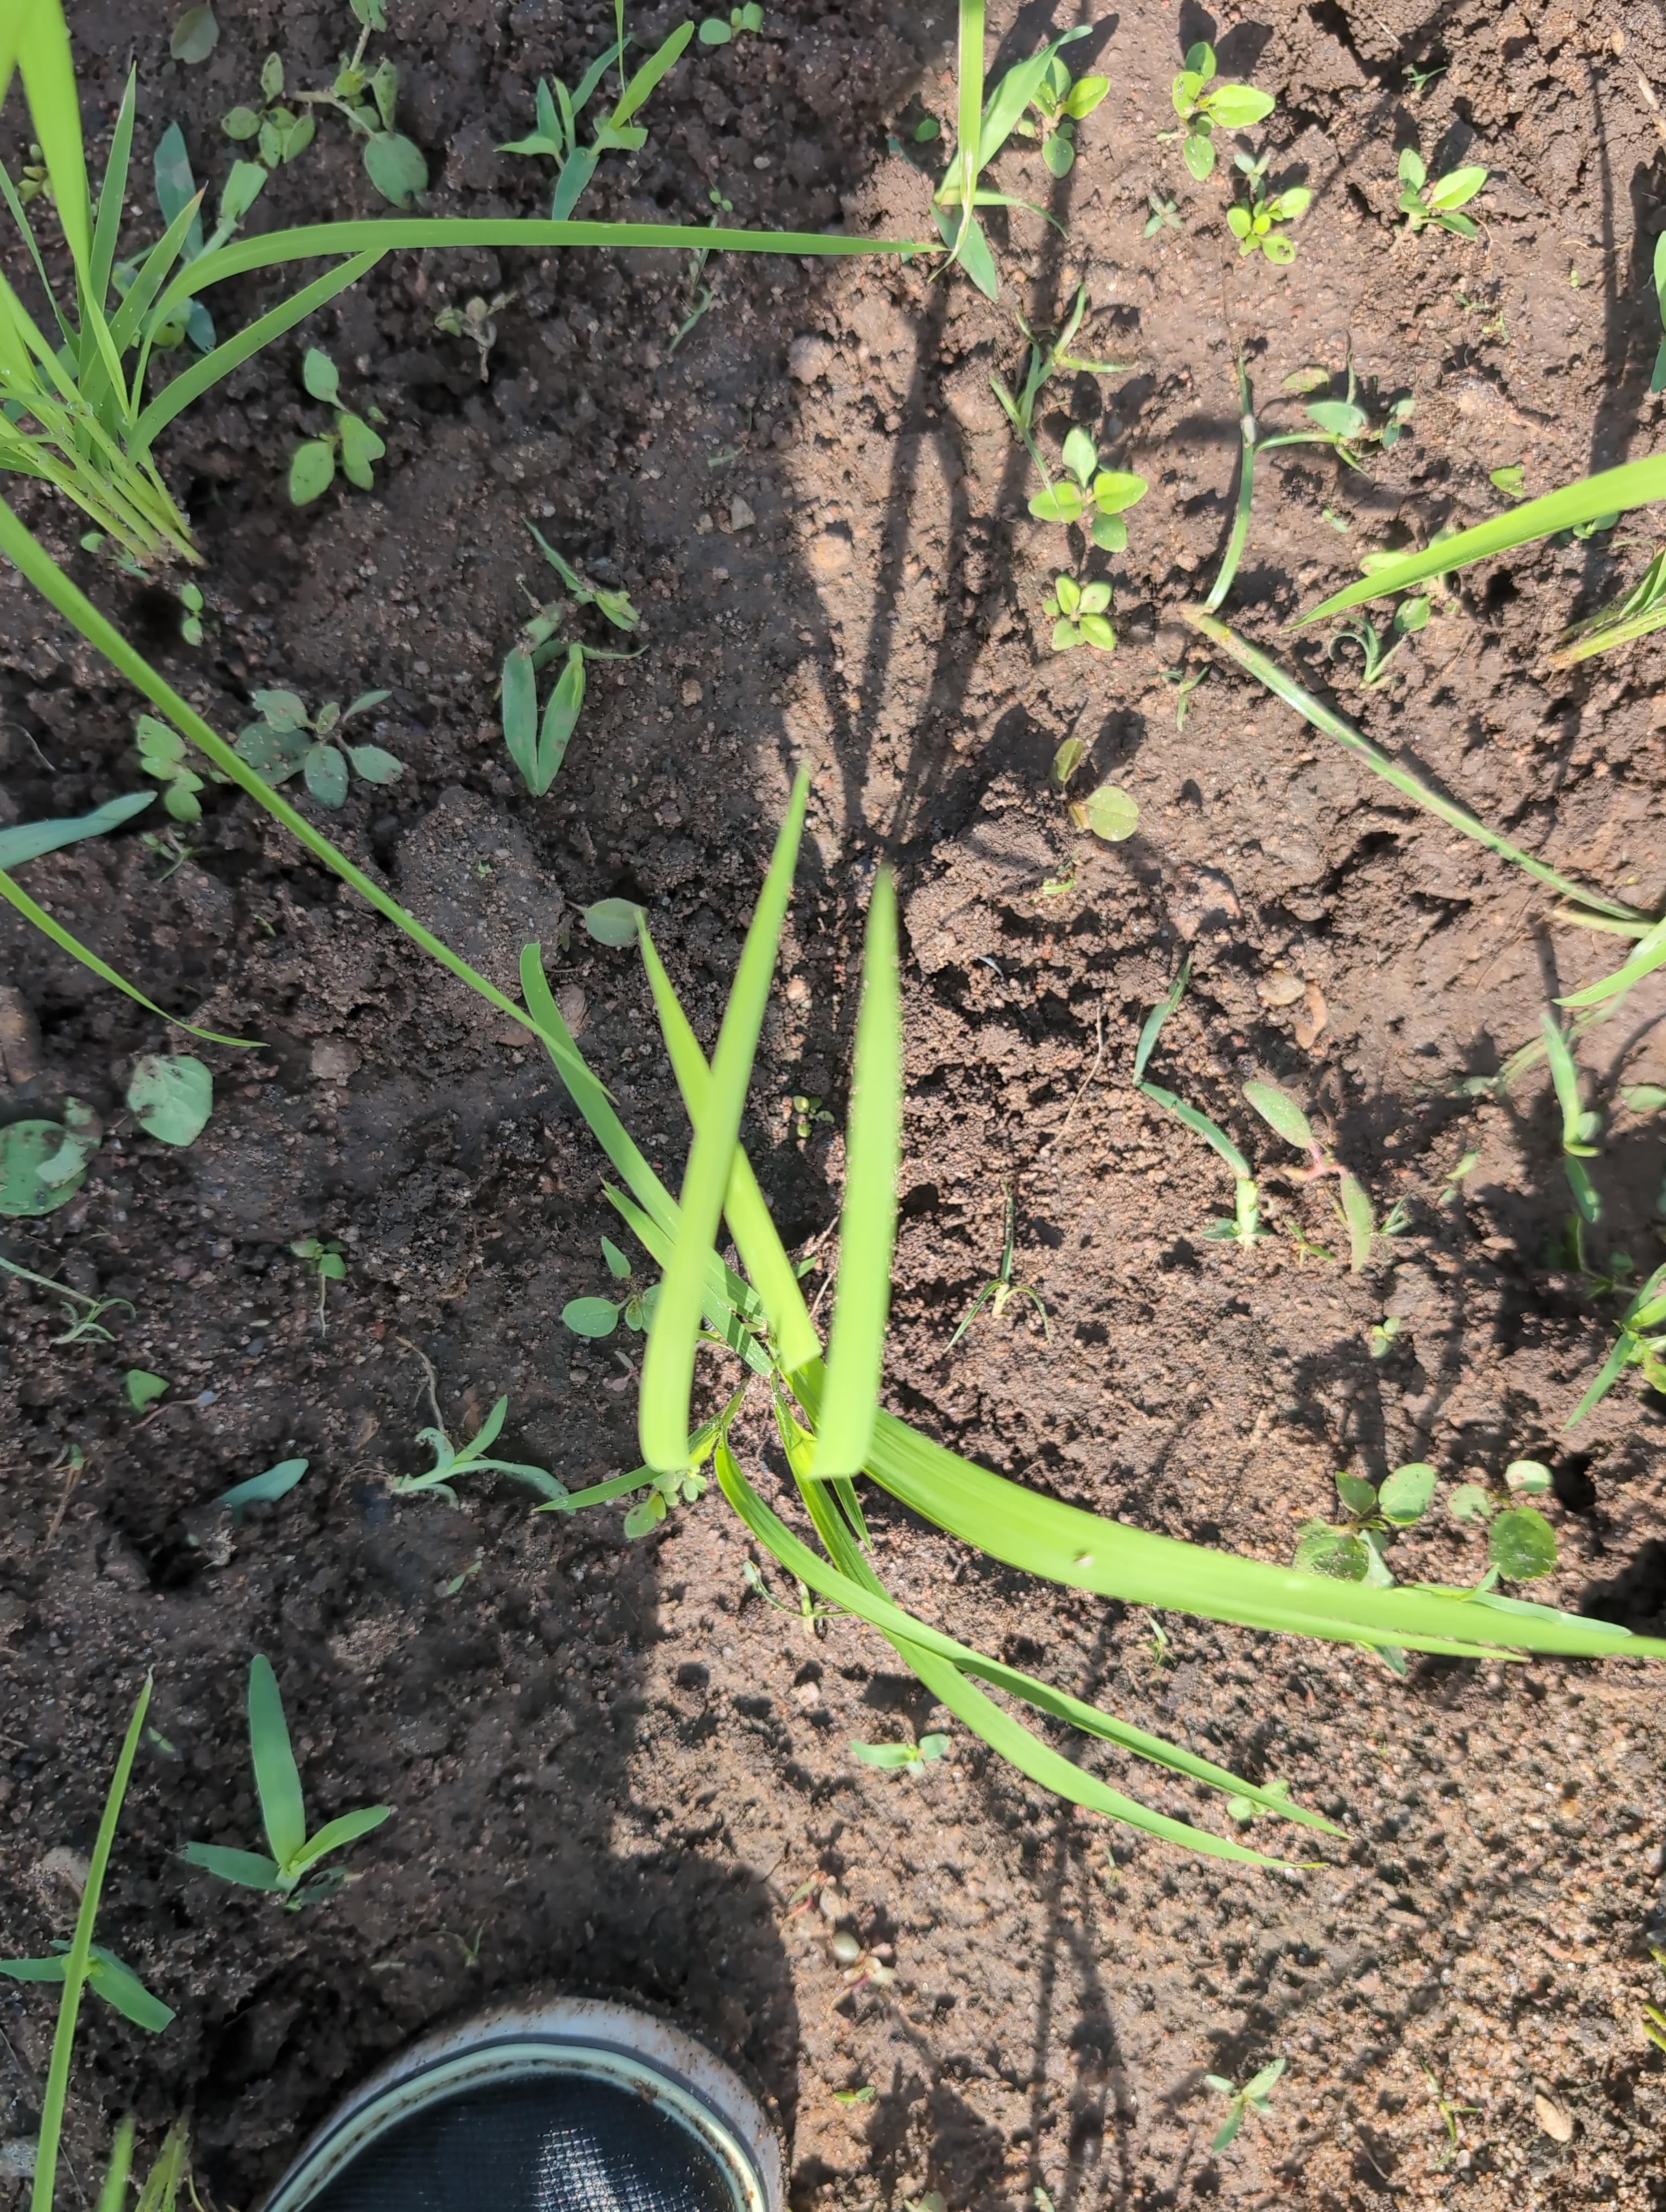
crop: rice
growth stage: establishment seedling
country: Côte d'Ivoire
